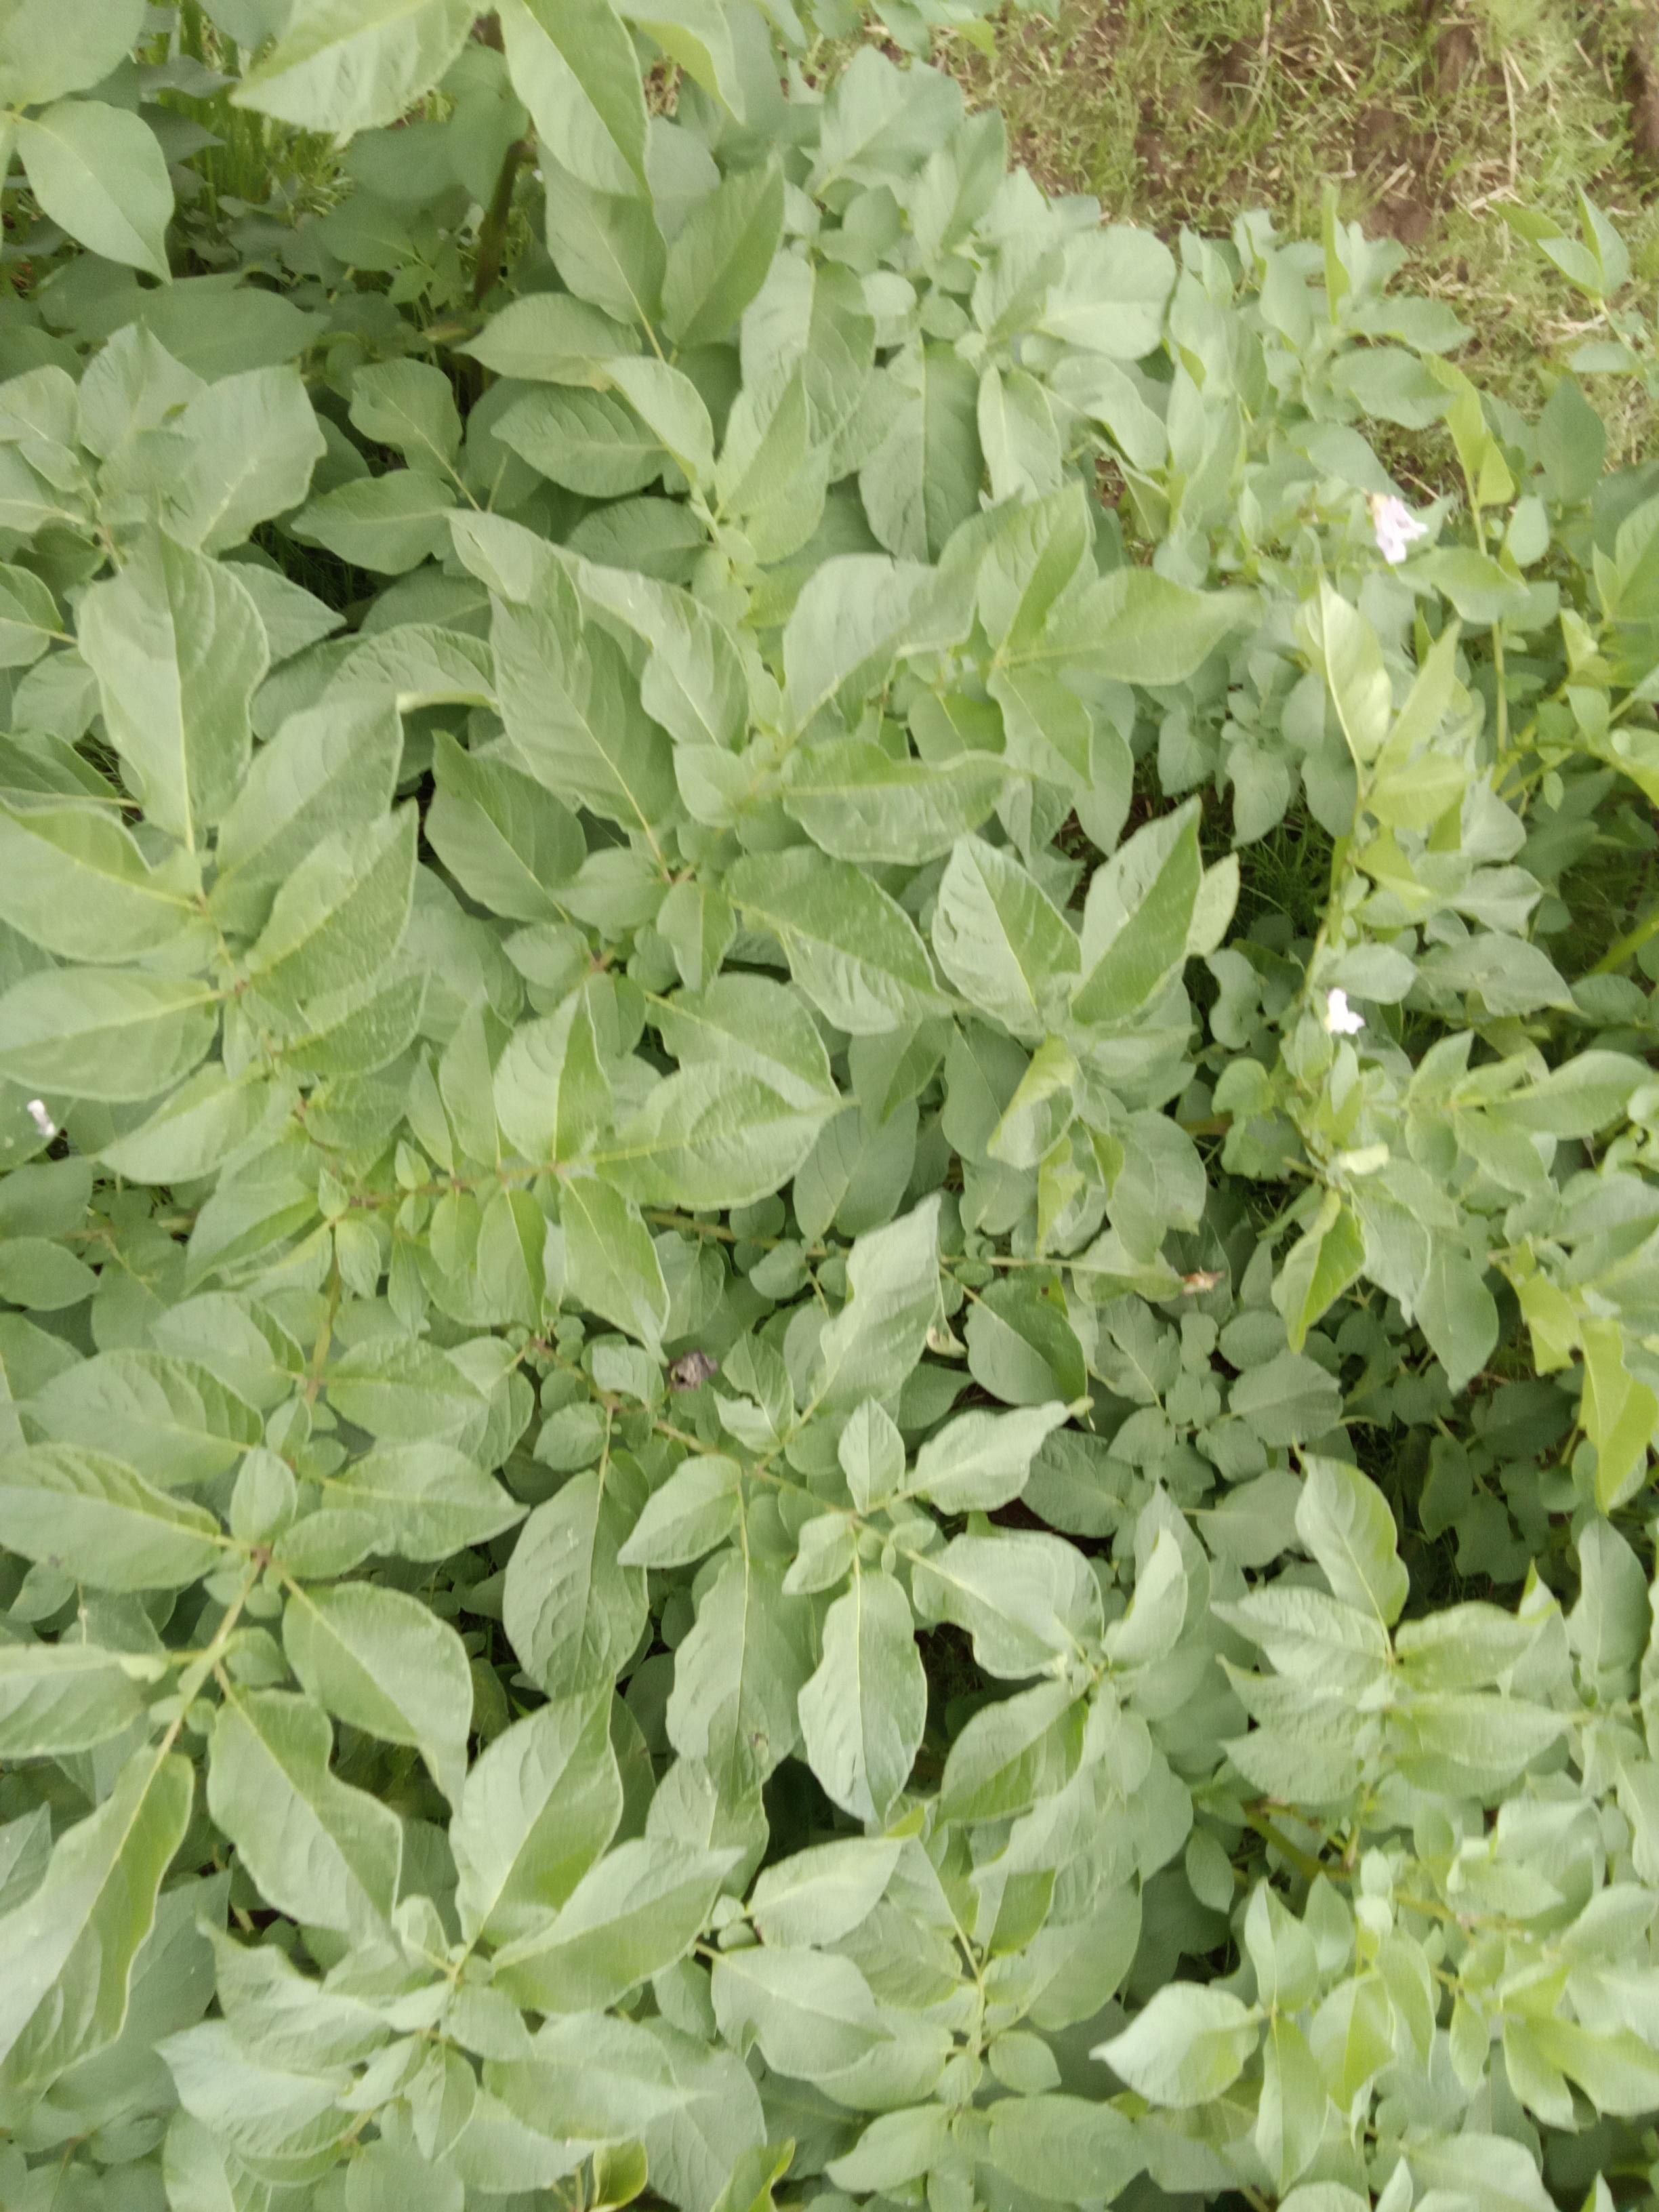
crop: potato
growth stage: vegetative
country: Kenya
